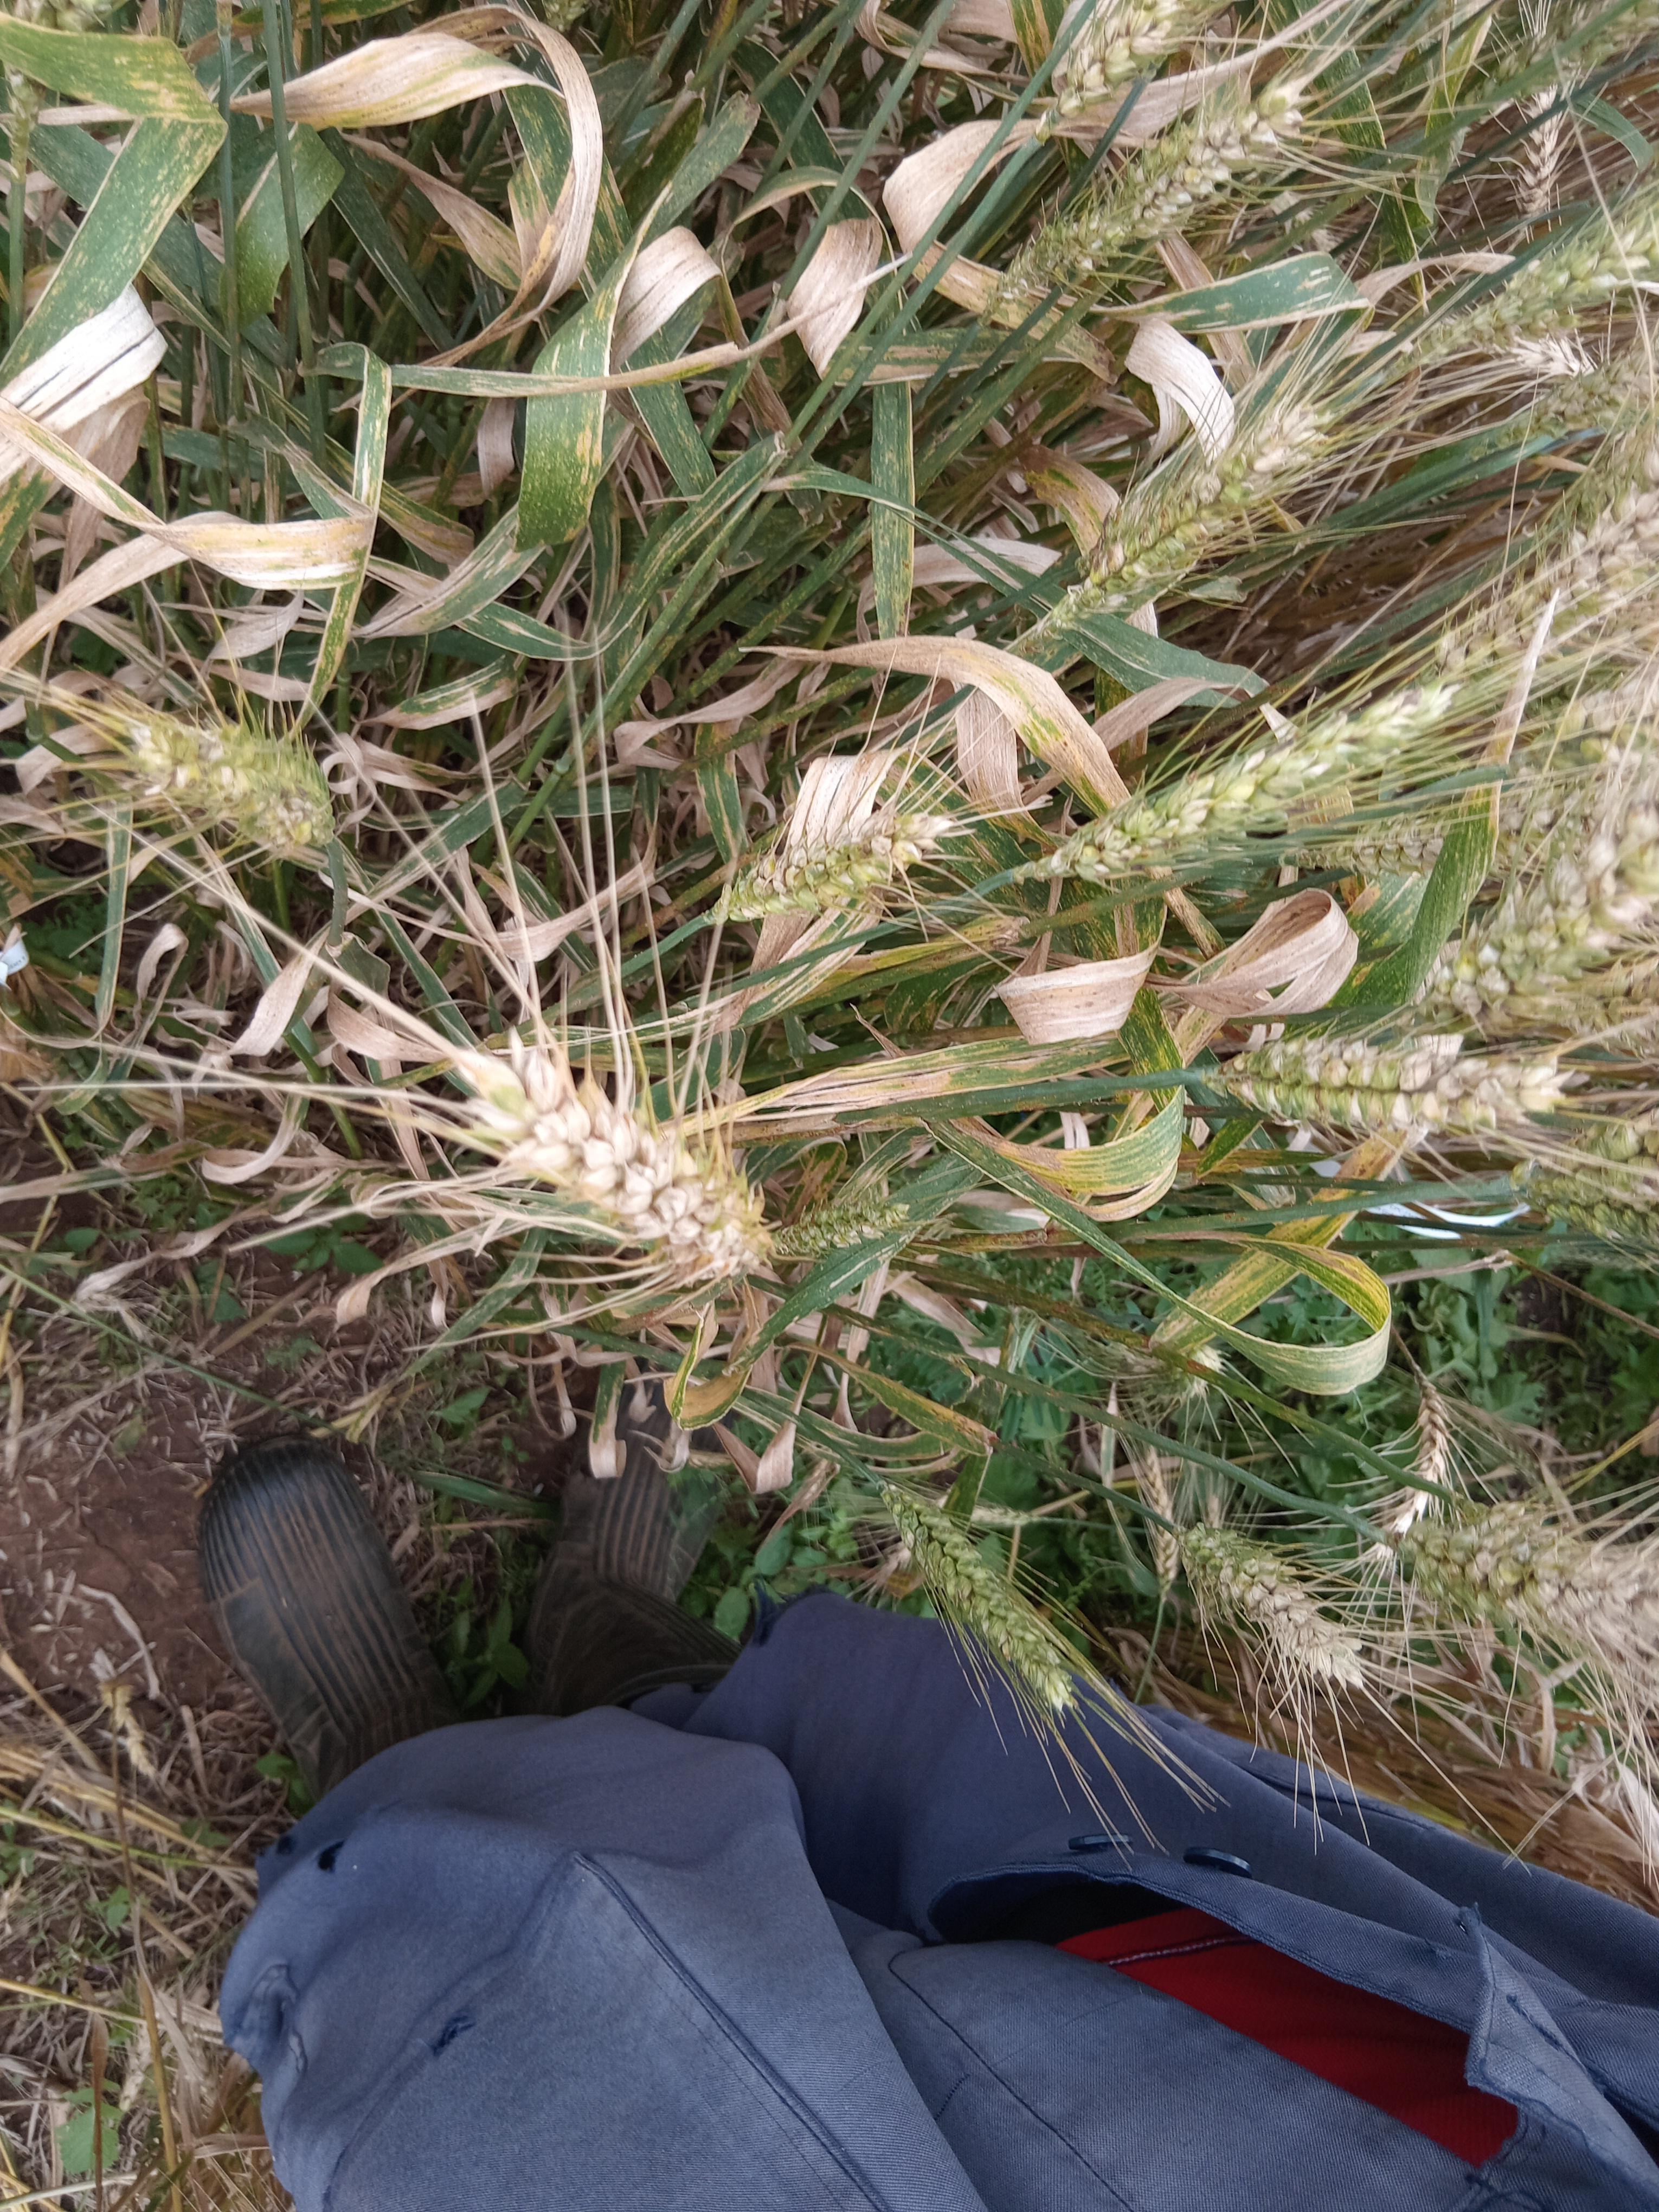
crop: wheat
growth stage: maturity
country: Kenya
